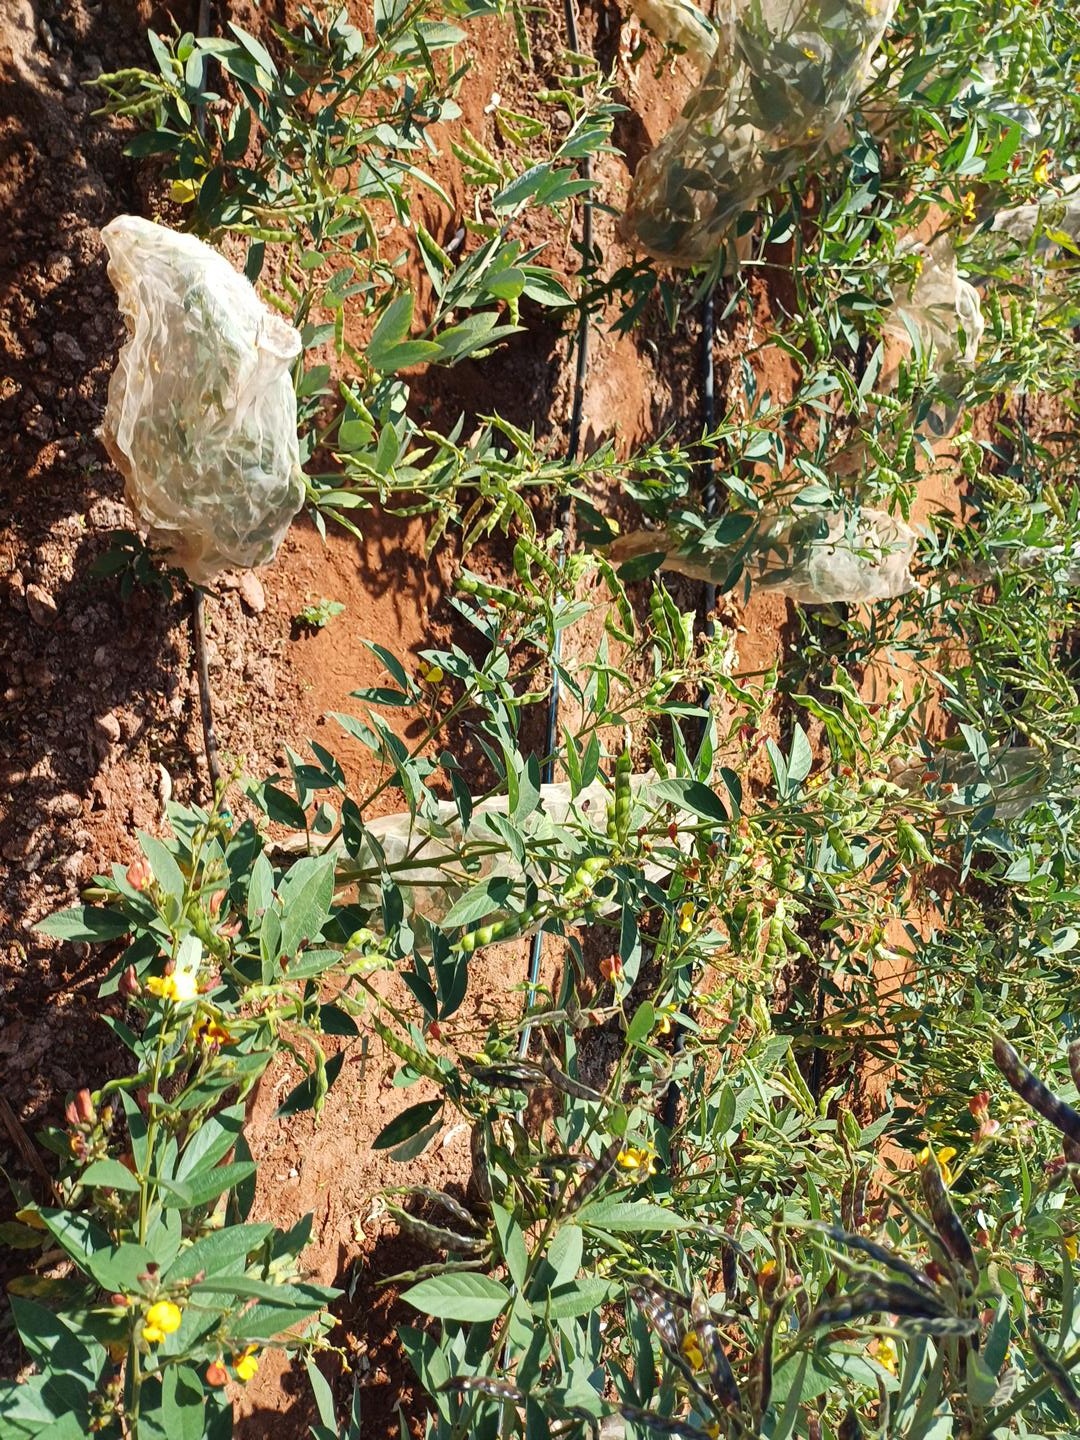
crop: pigeonpea
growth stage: development pod
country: Kenya
